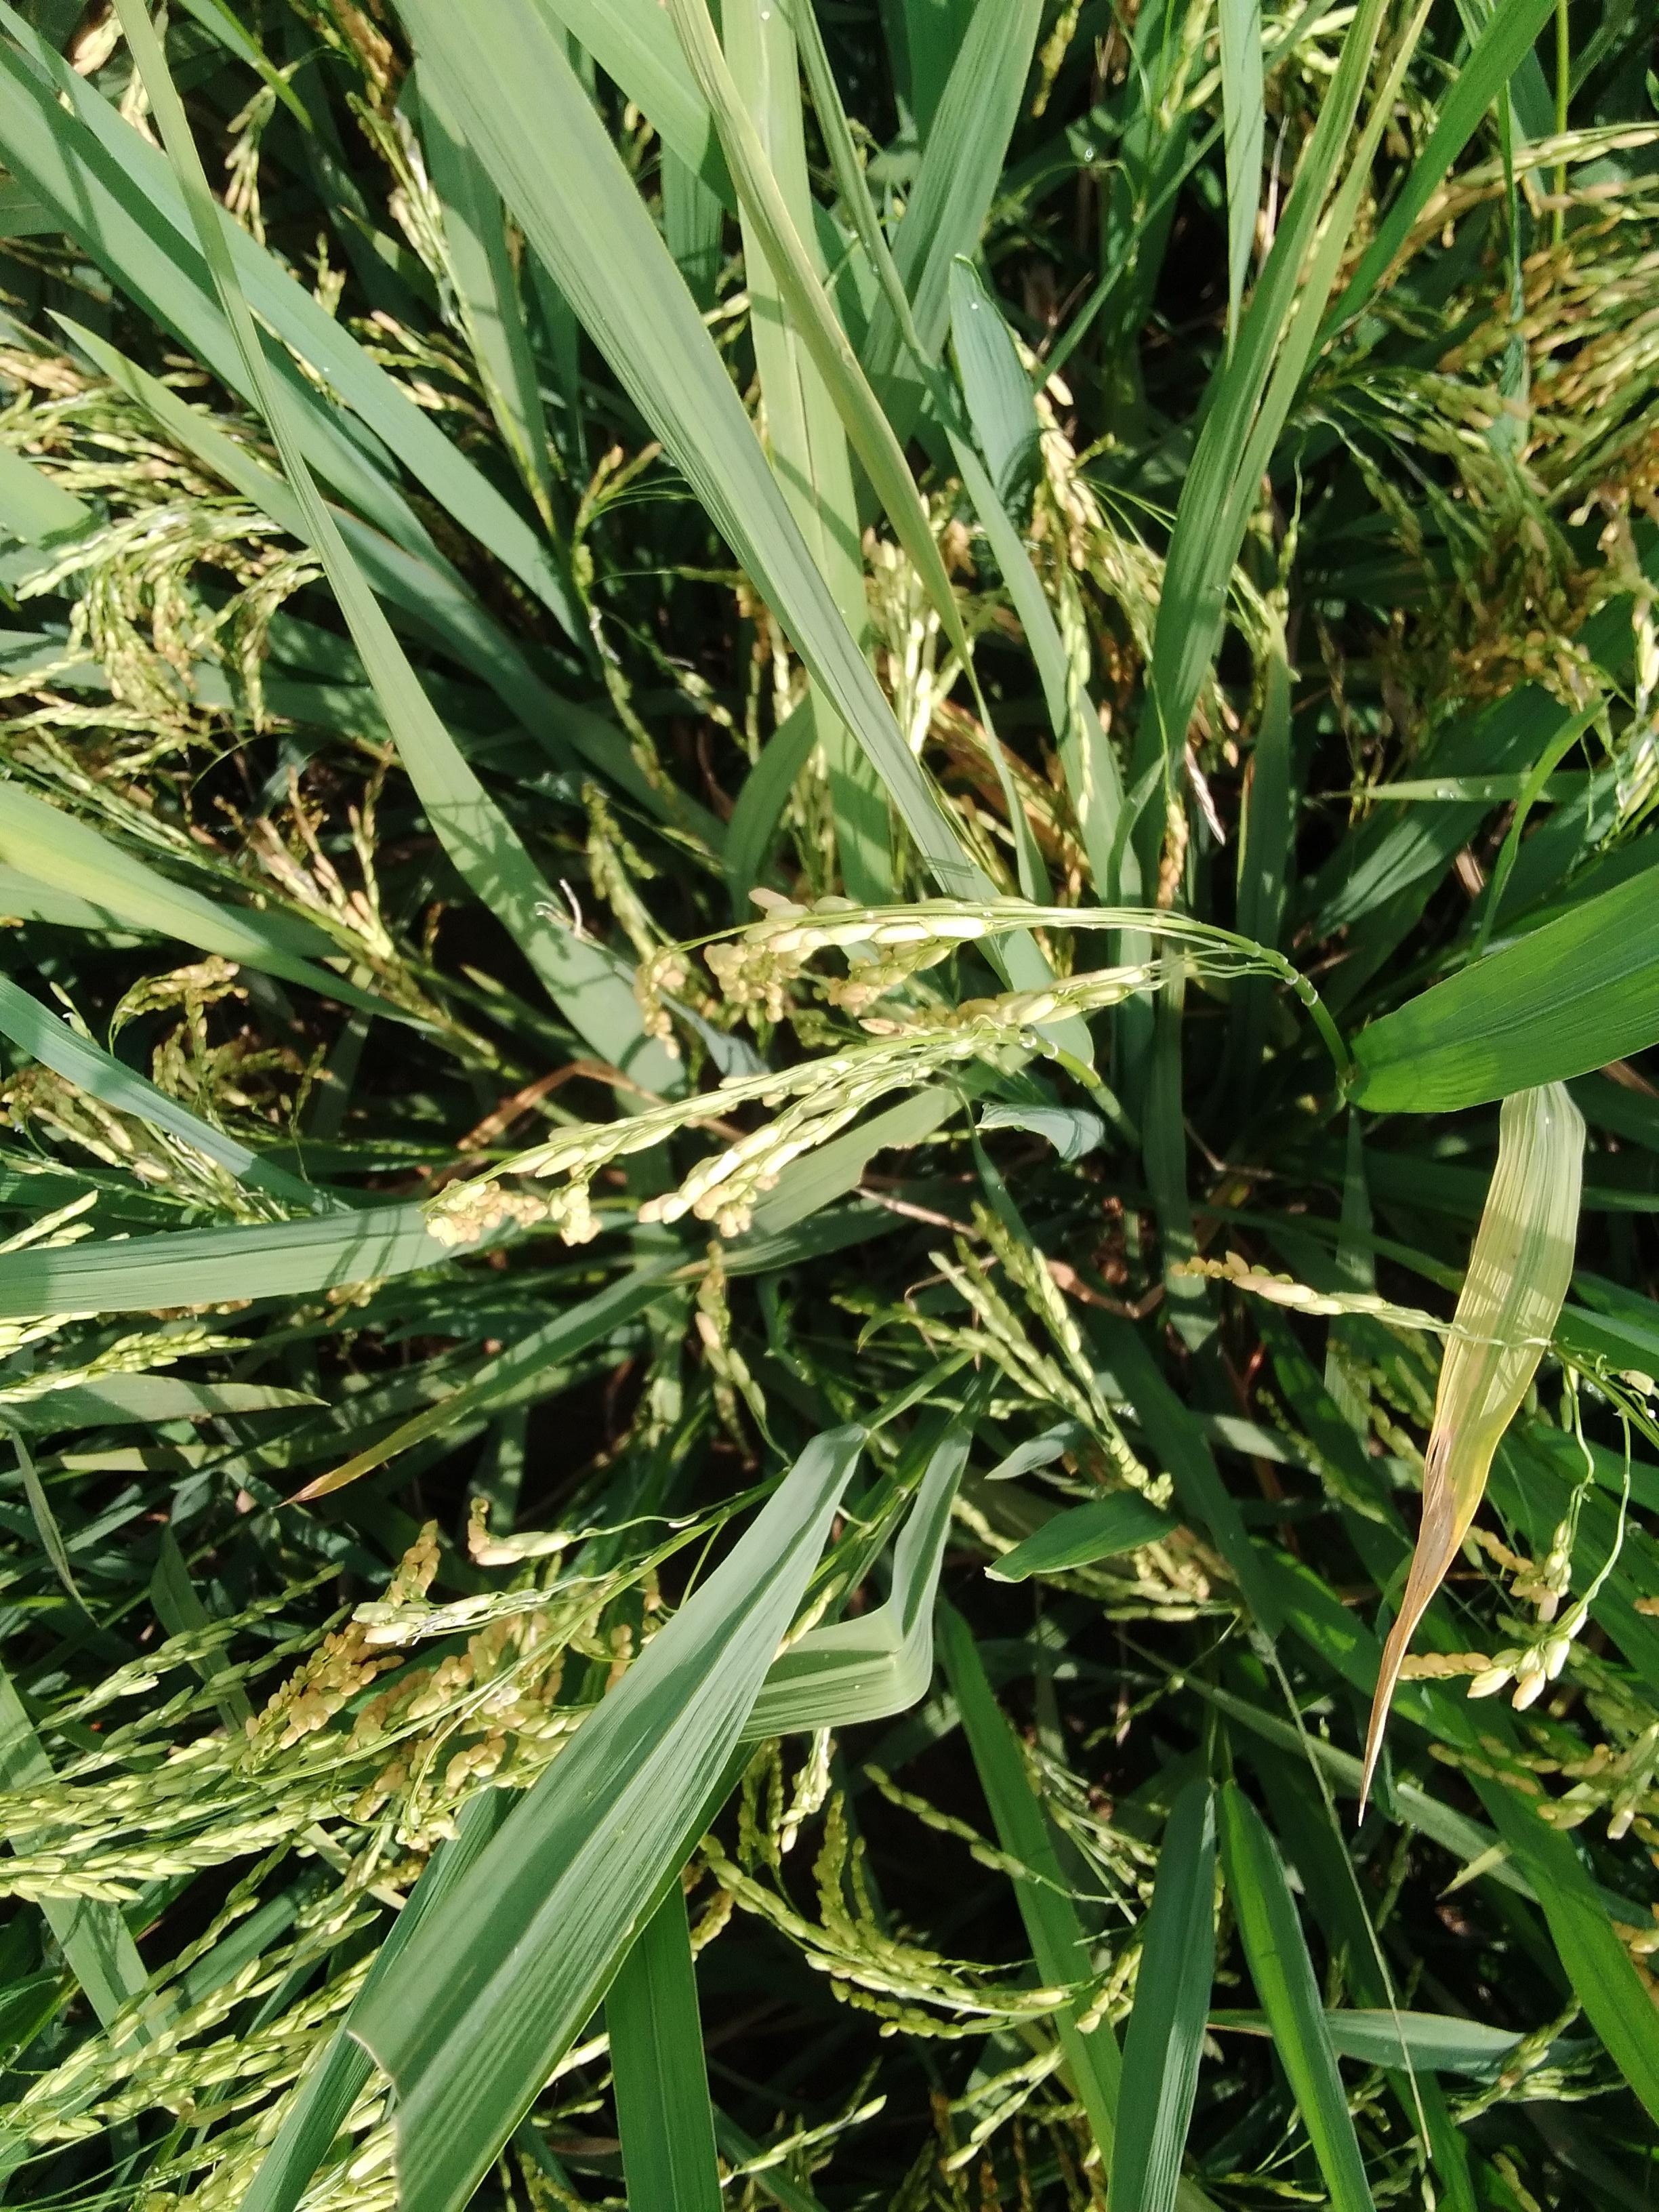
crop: rice
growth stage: ripening
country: Nigeria
